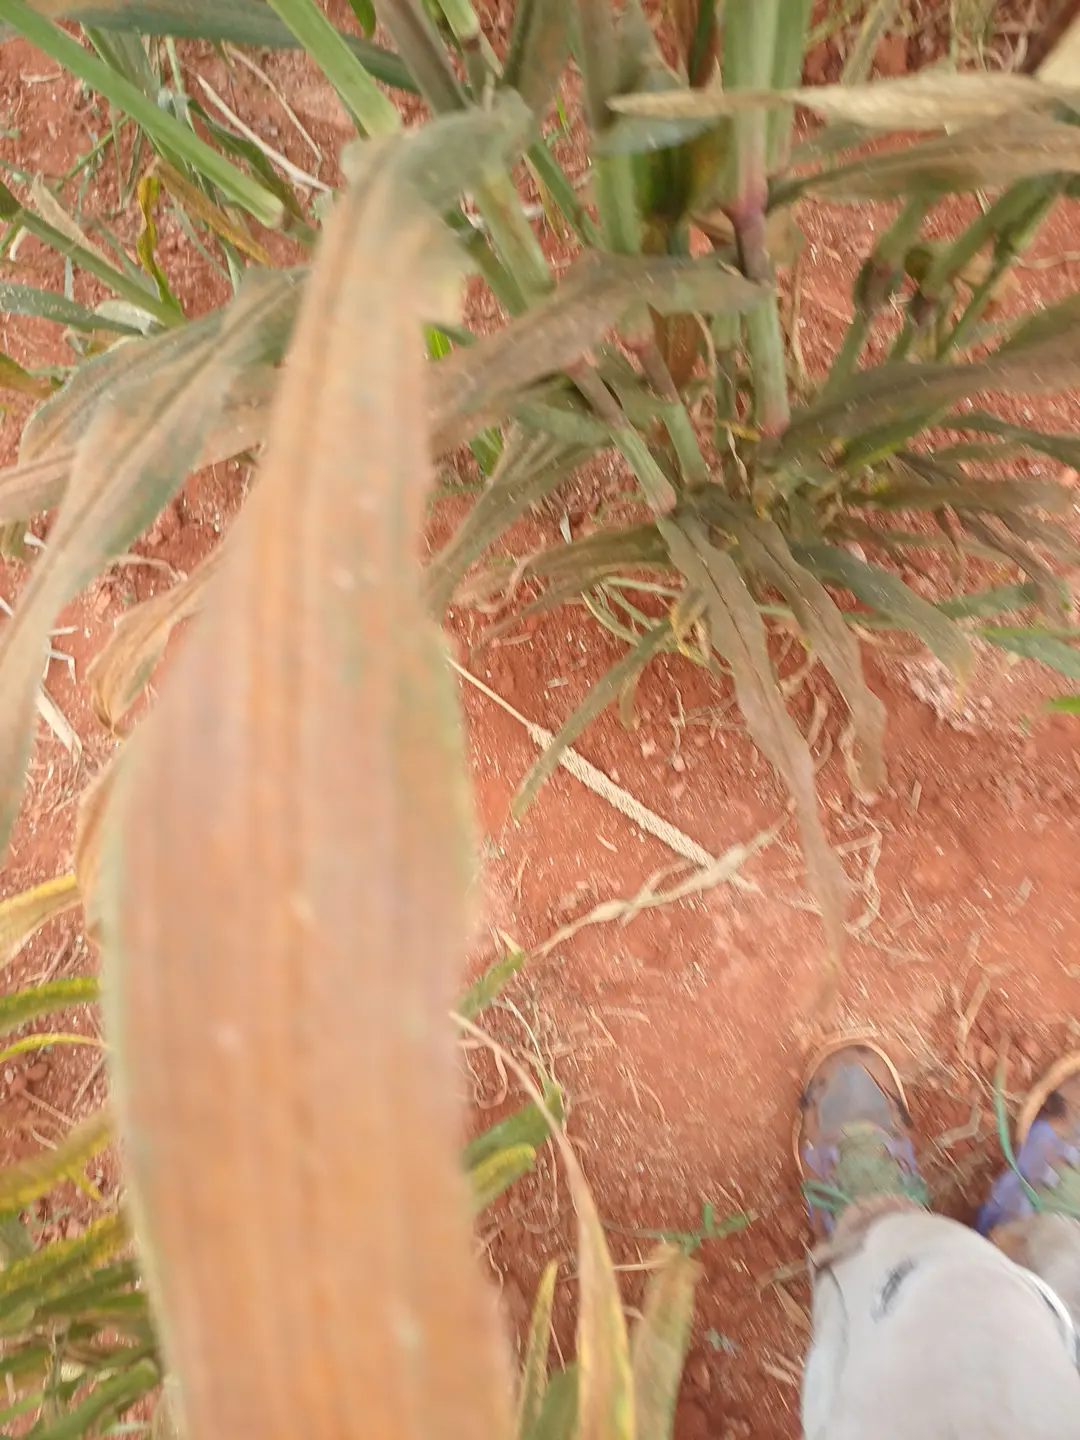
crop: pearl millet
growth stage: filling grain
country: Kenya
